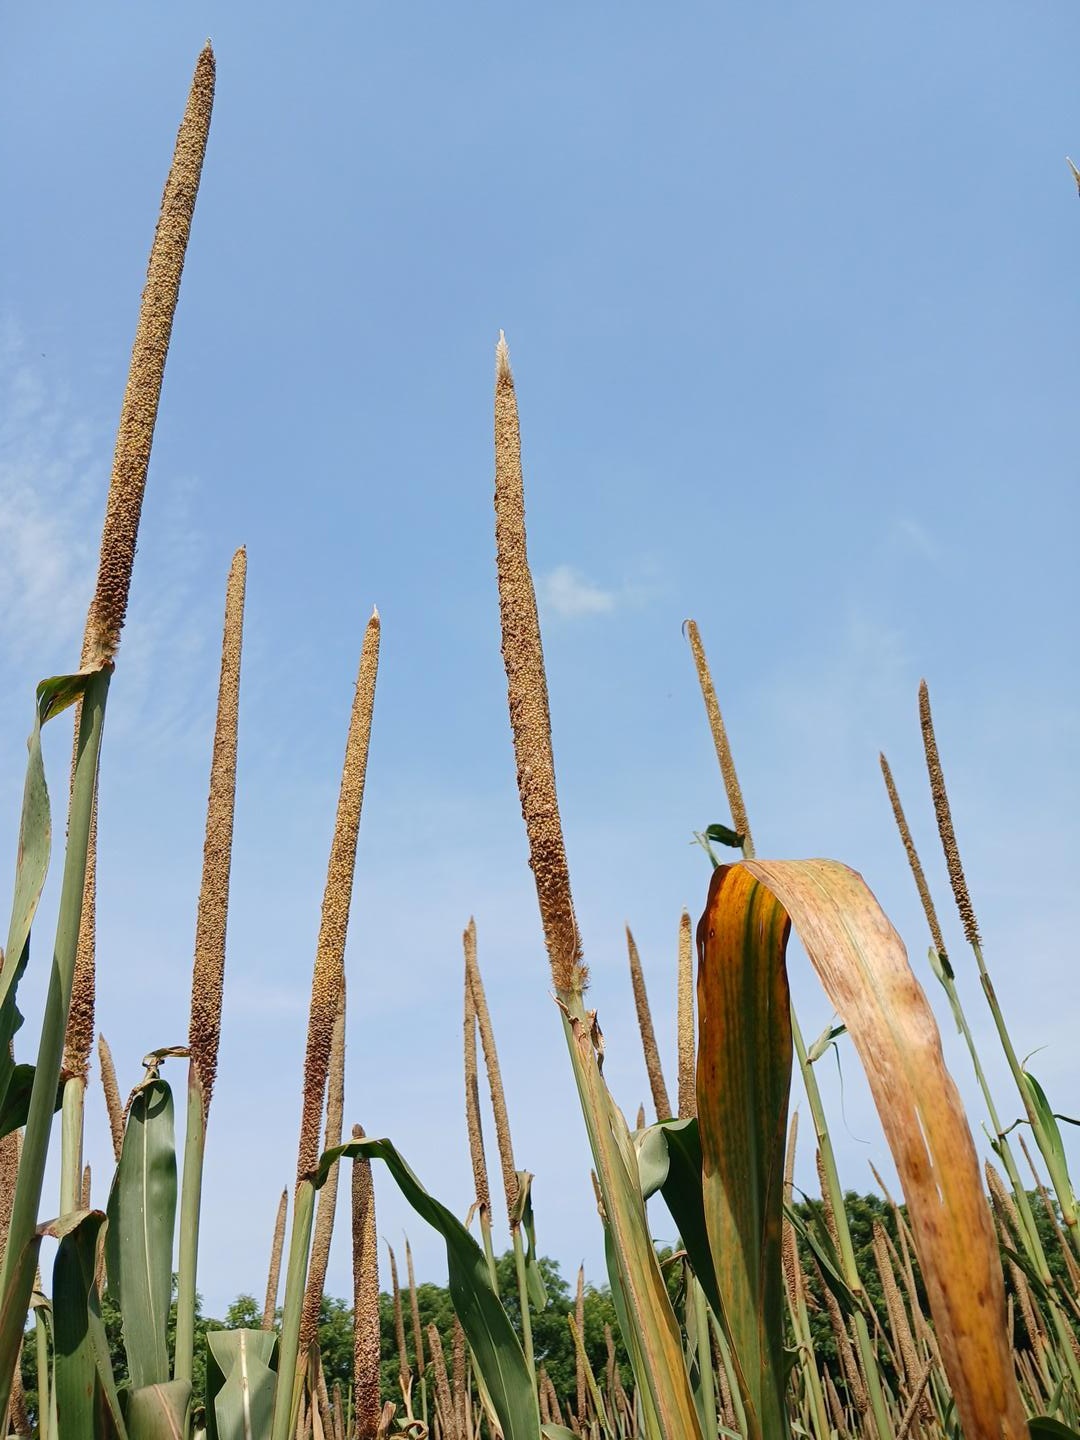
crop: pearl millet
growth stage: maturity
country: Senegal
